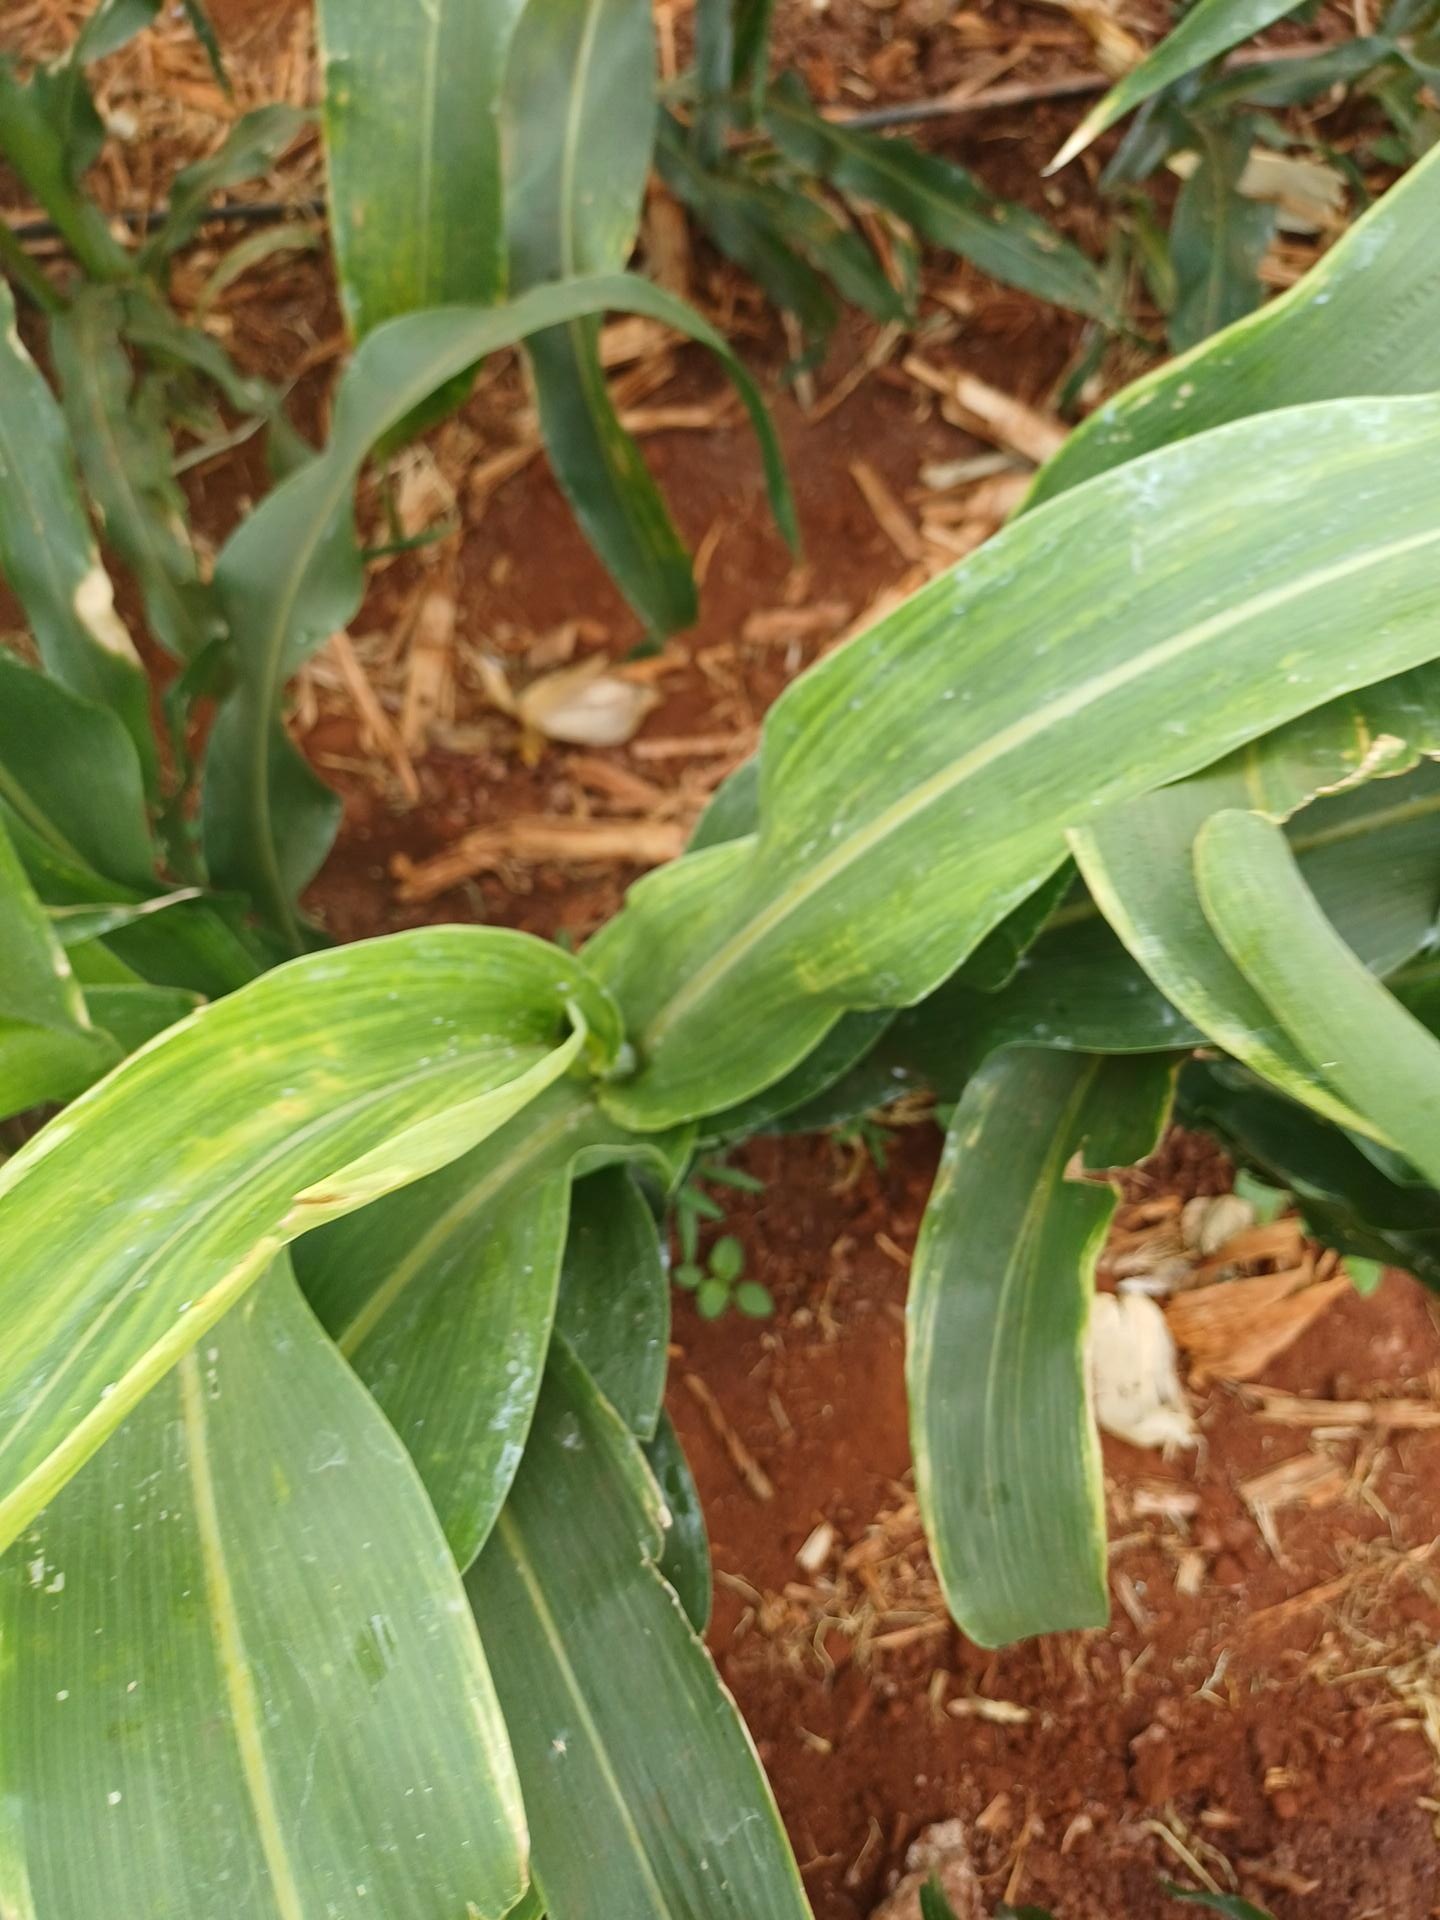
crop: sorghum
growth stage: heading tuber
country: Kenya
